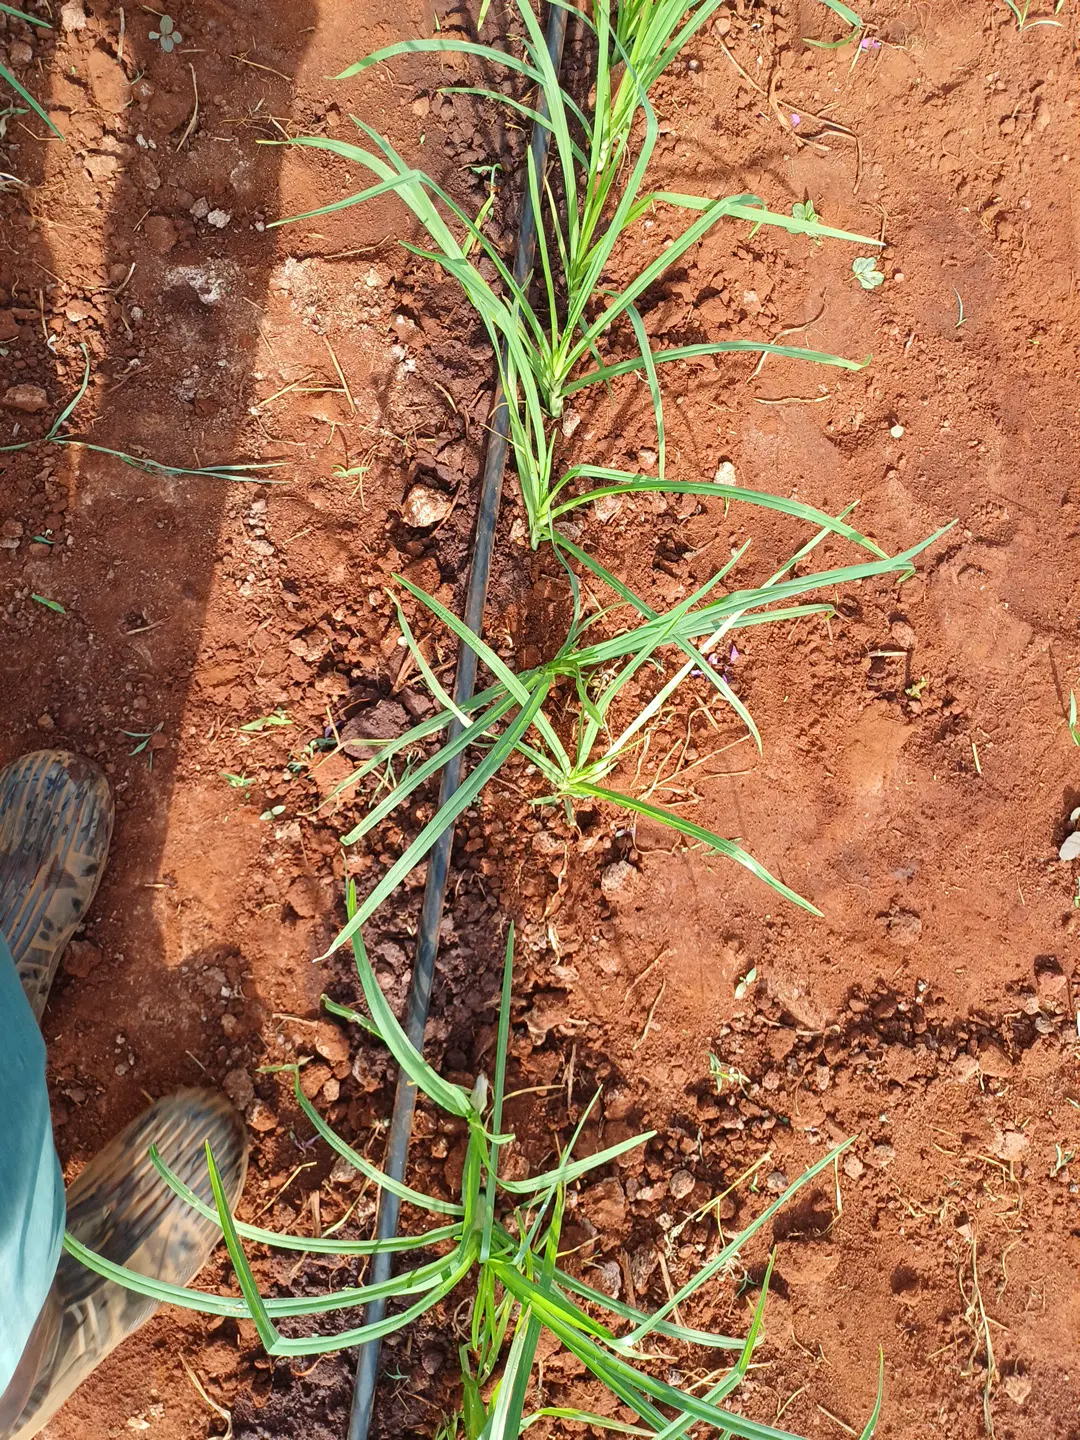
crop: finger millet
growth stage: elongation stem
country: Kenya
